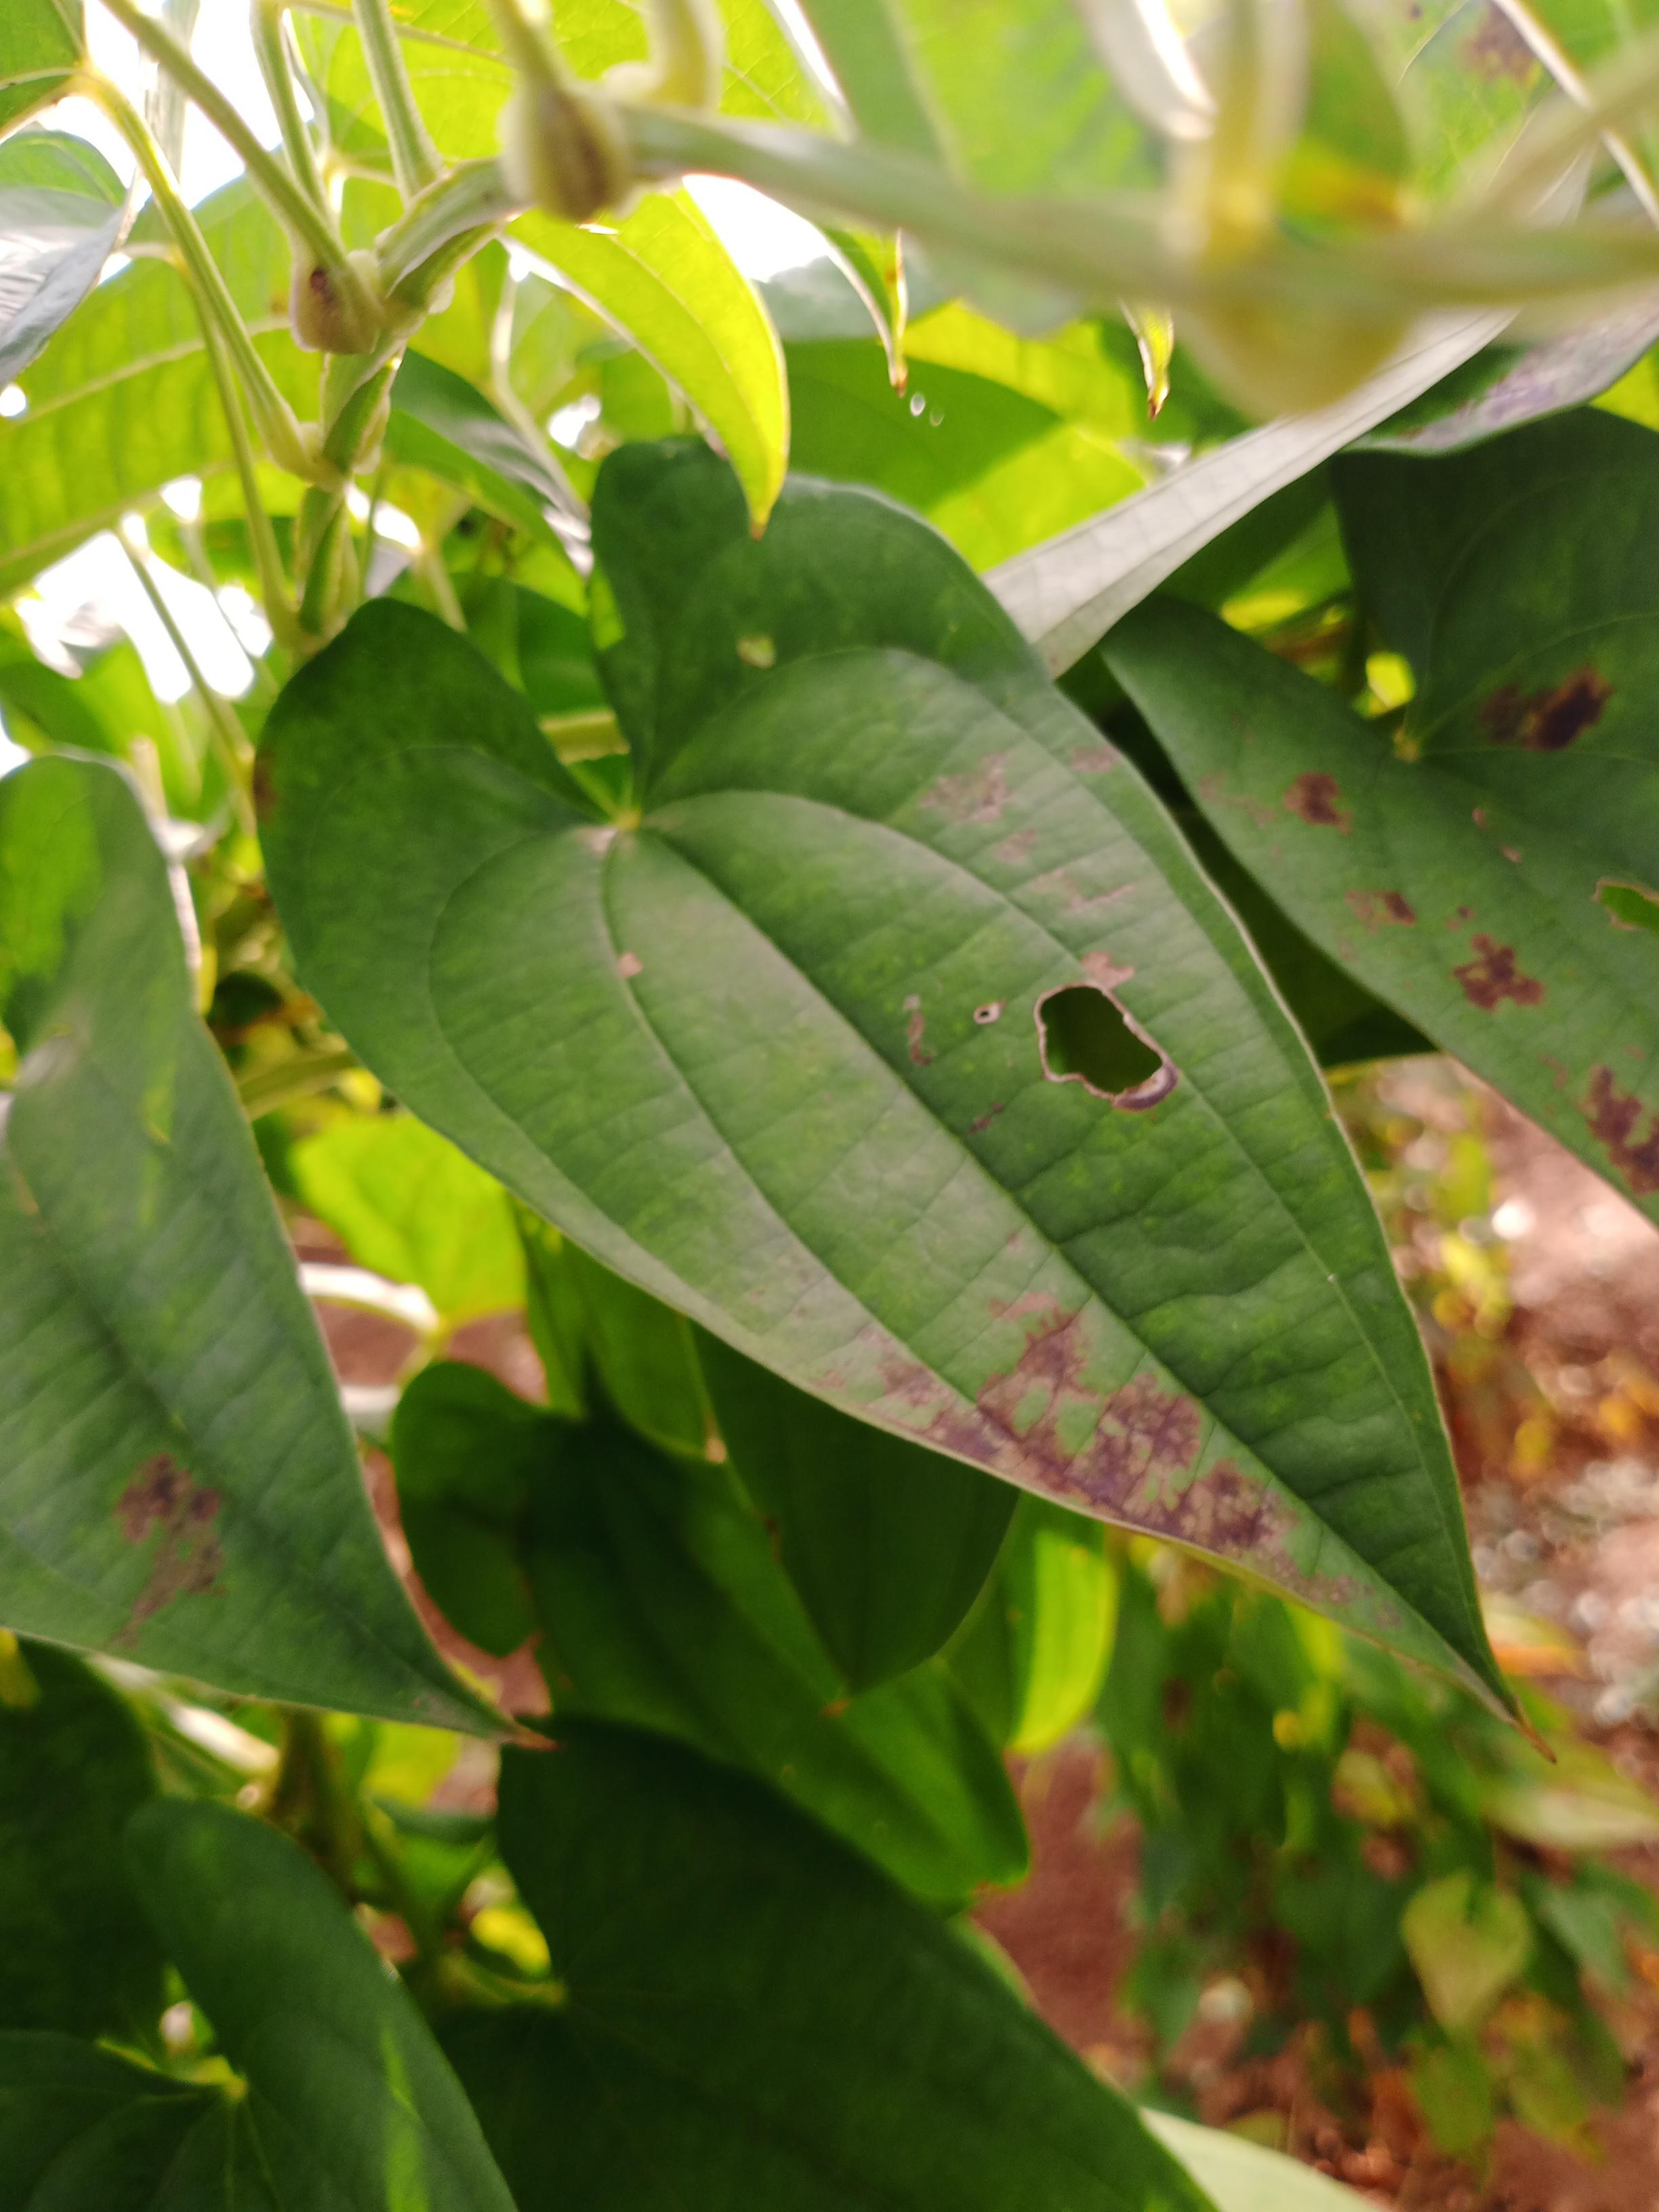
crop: yam
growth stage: vegetative
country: Nigeria
